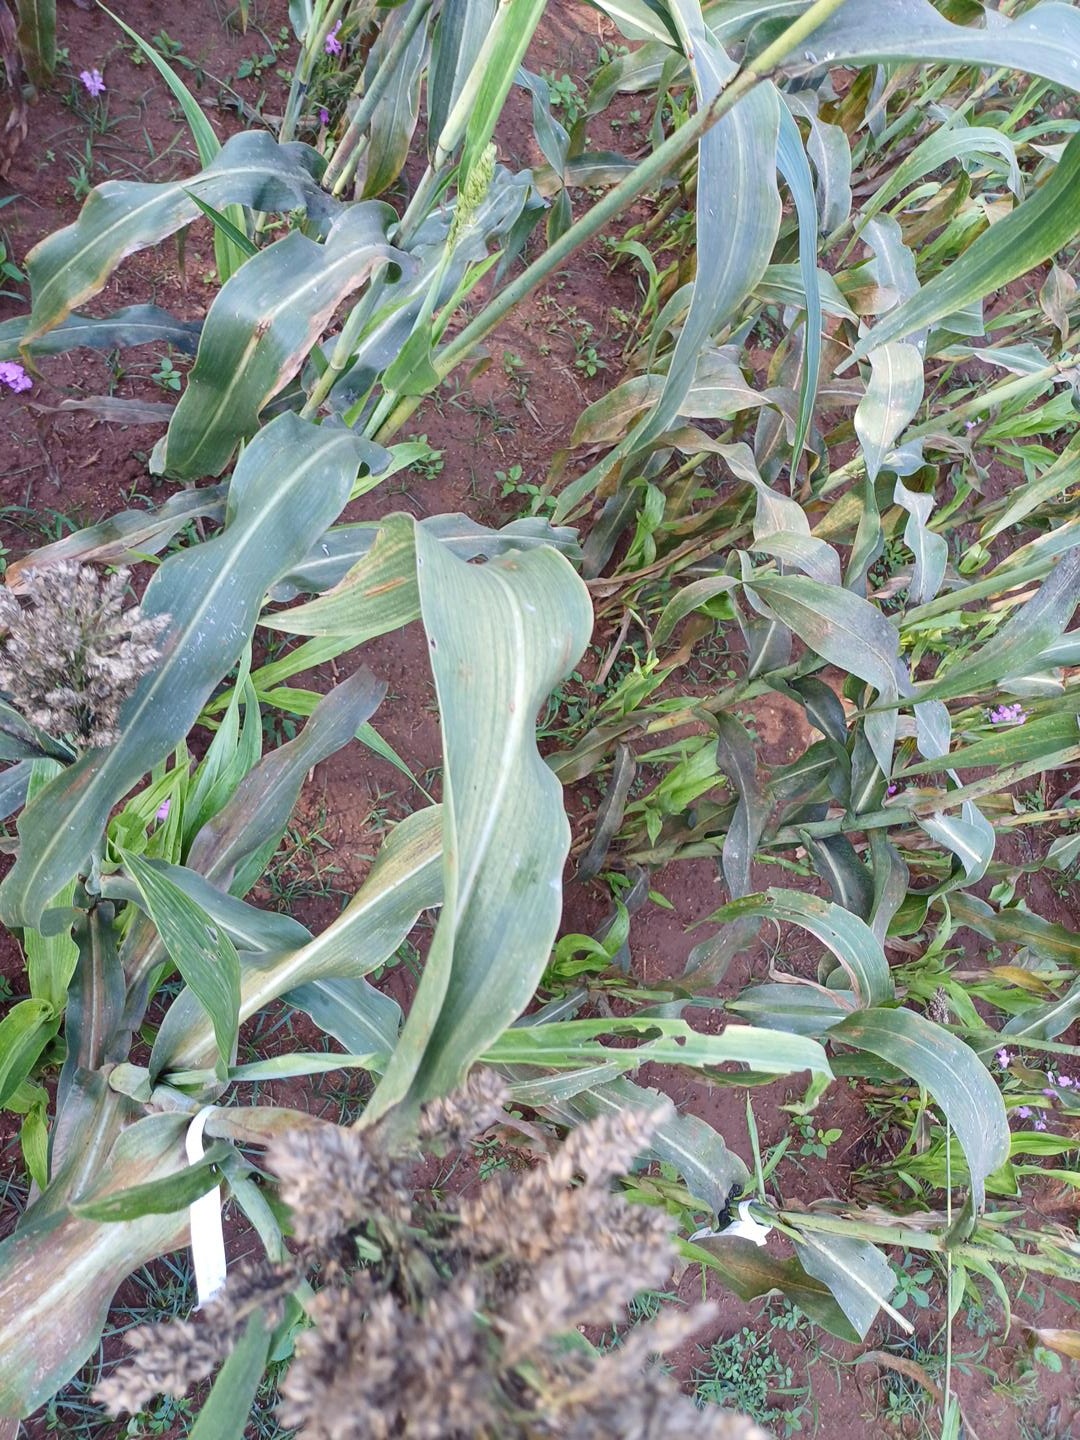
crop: sorghum
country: Kenya
